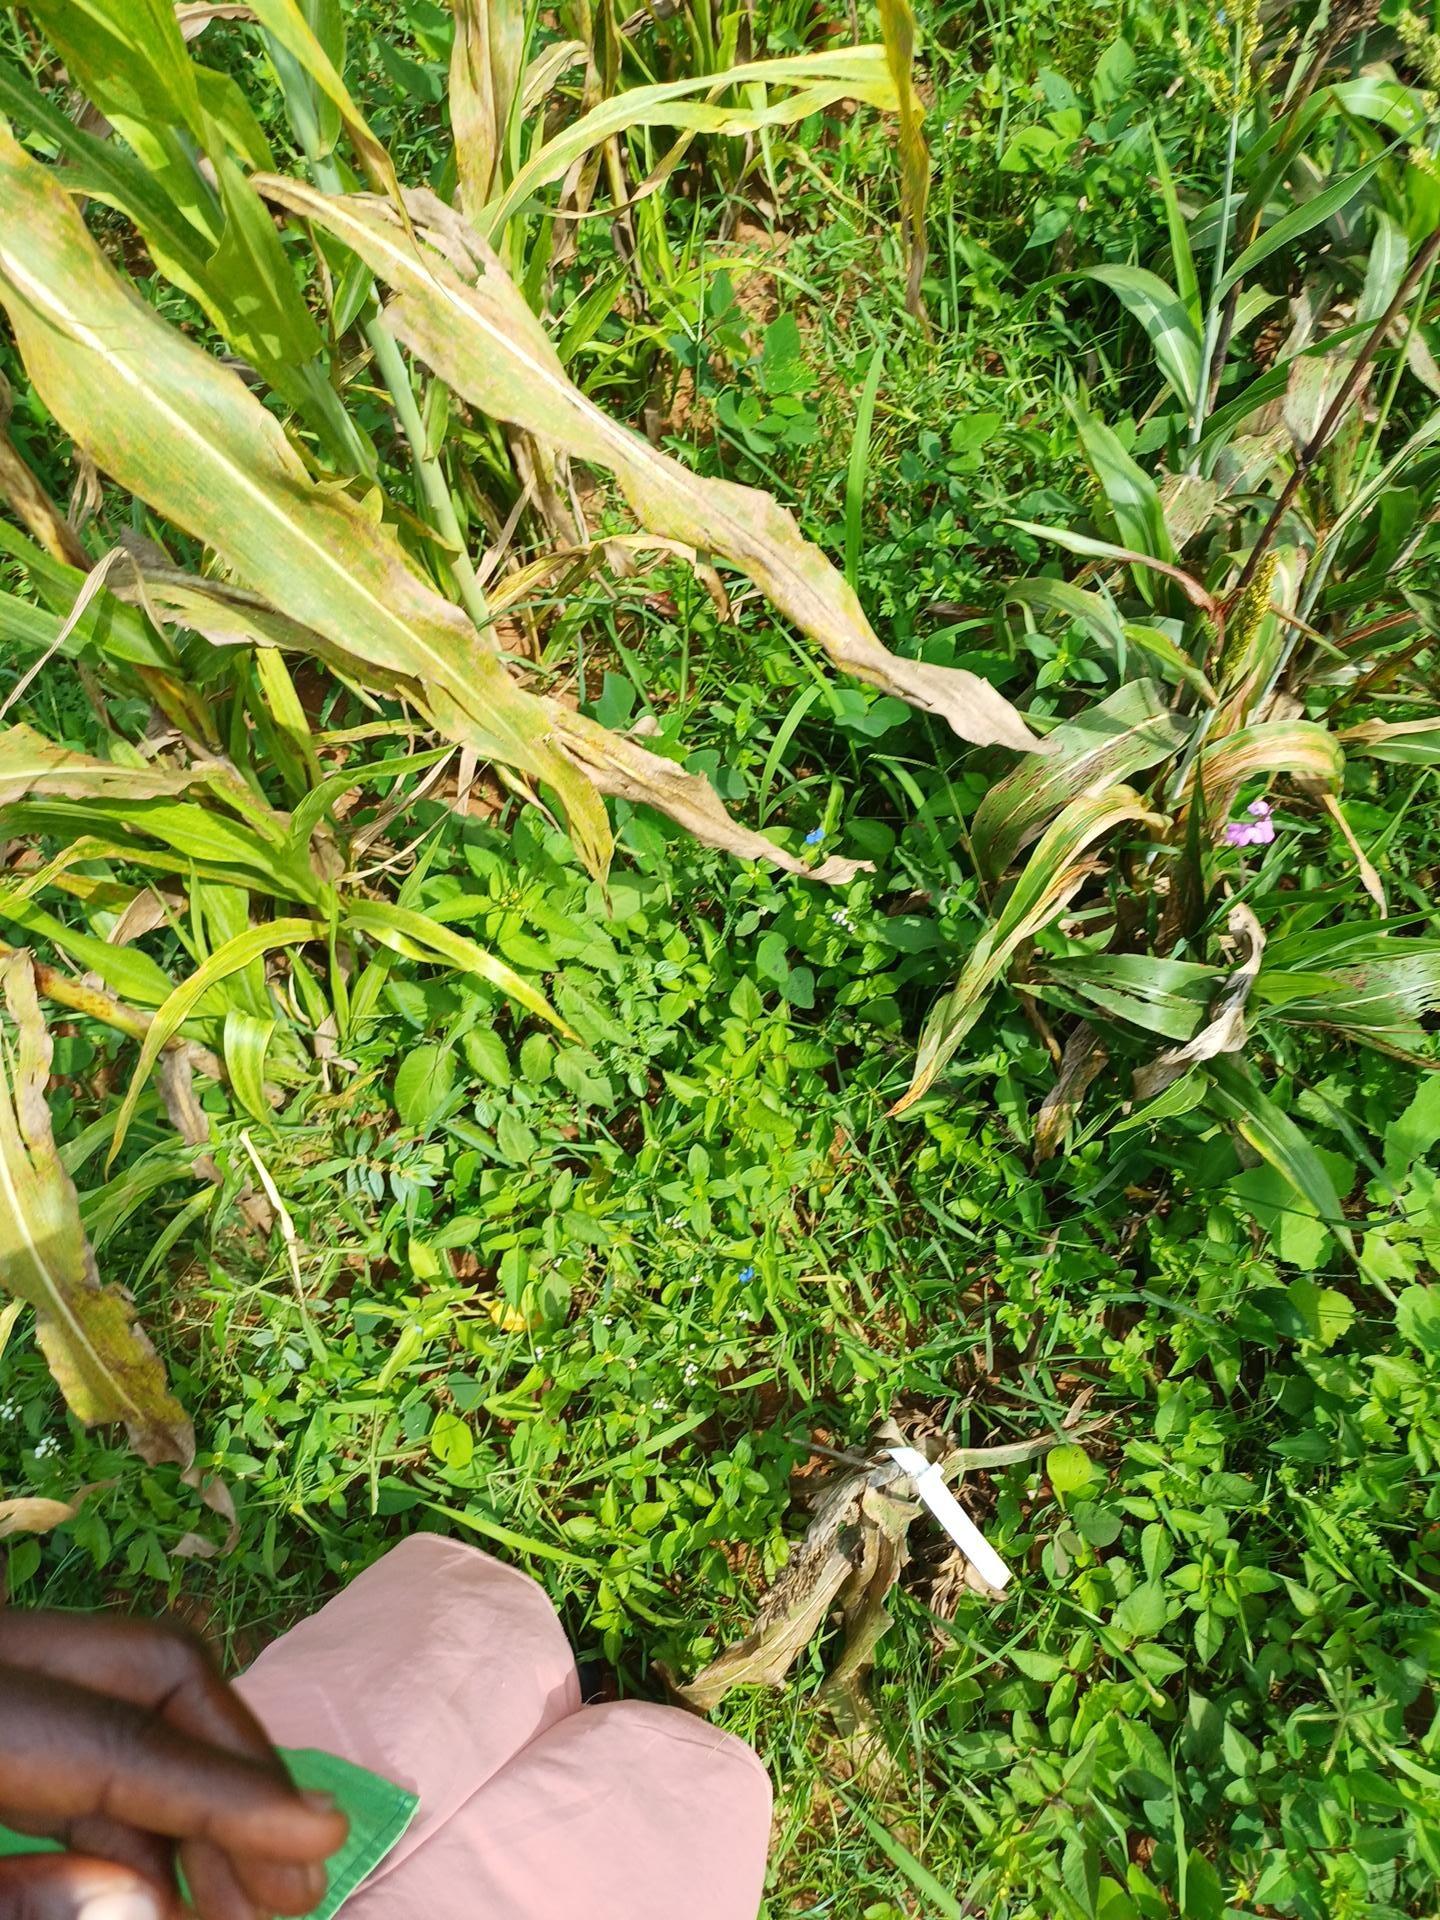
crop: sorghum
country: Kenya
